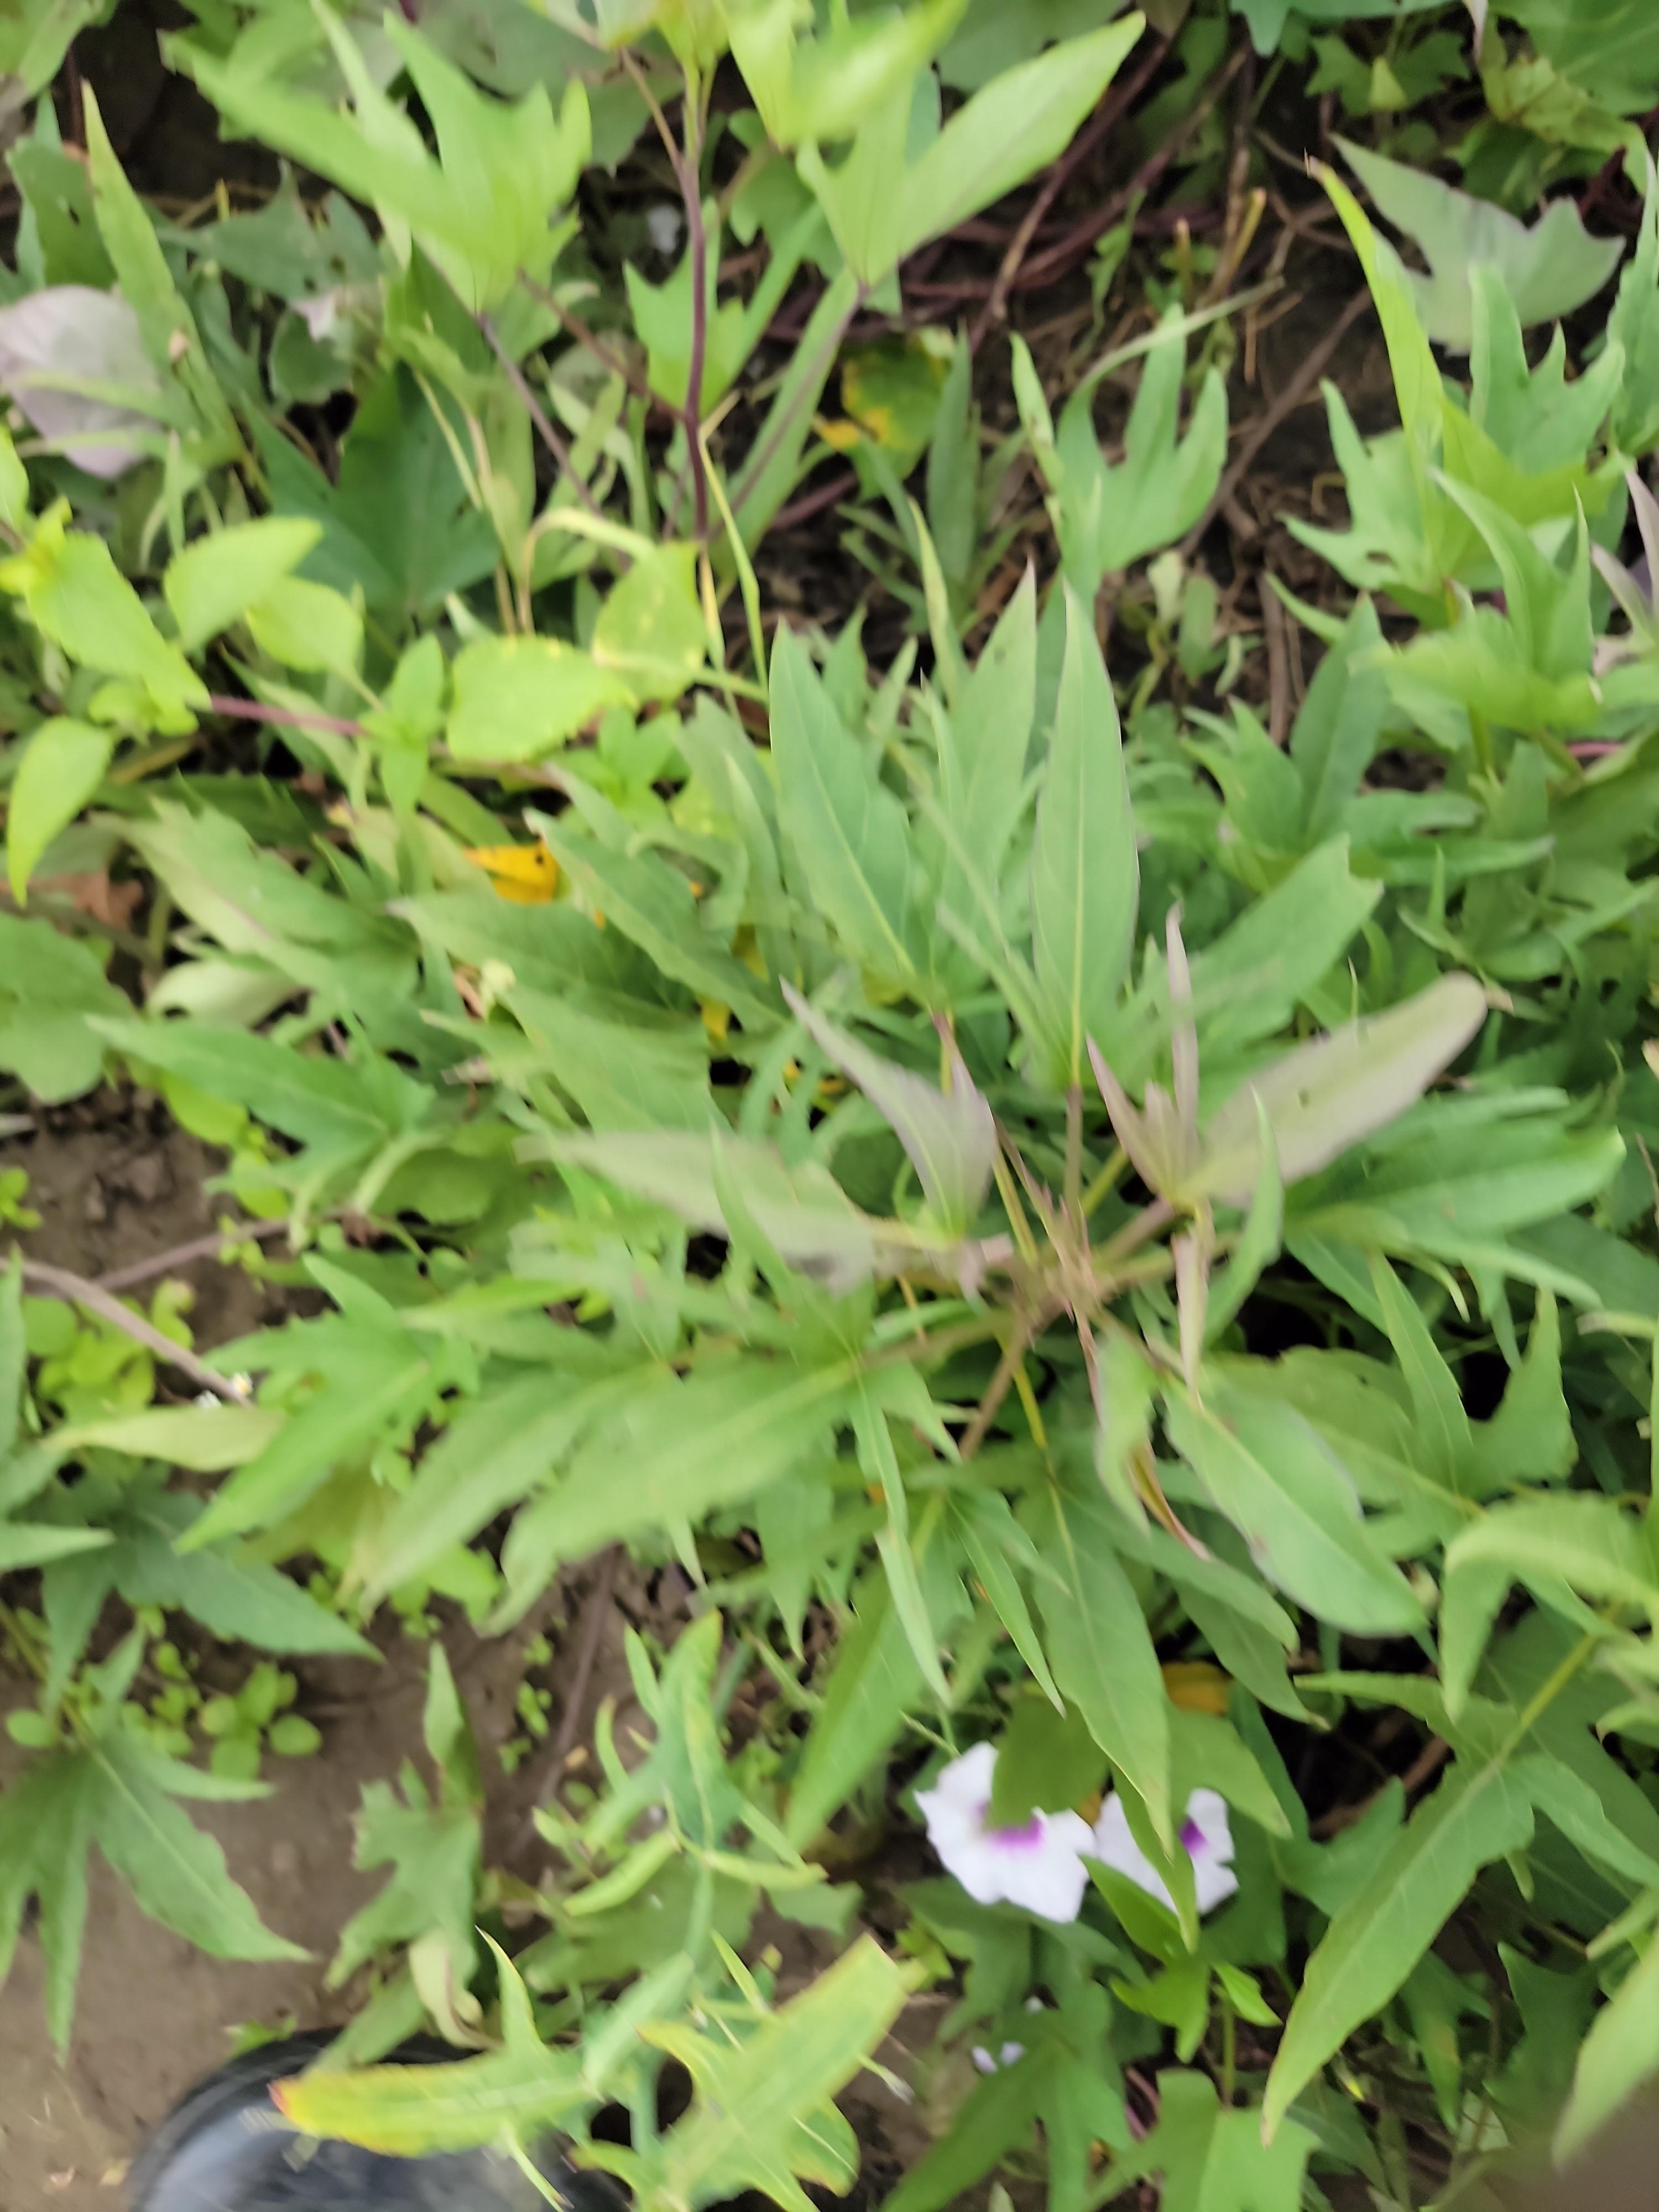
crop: sweet potato
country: Tanzania
